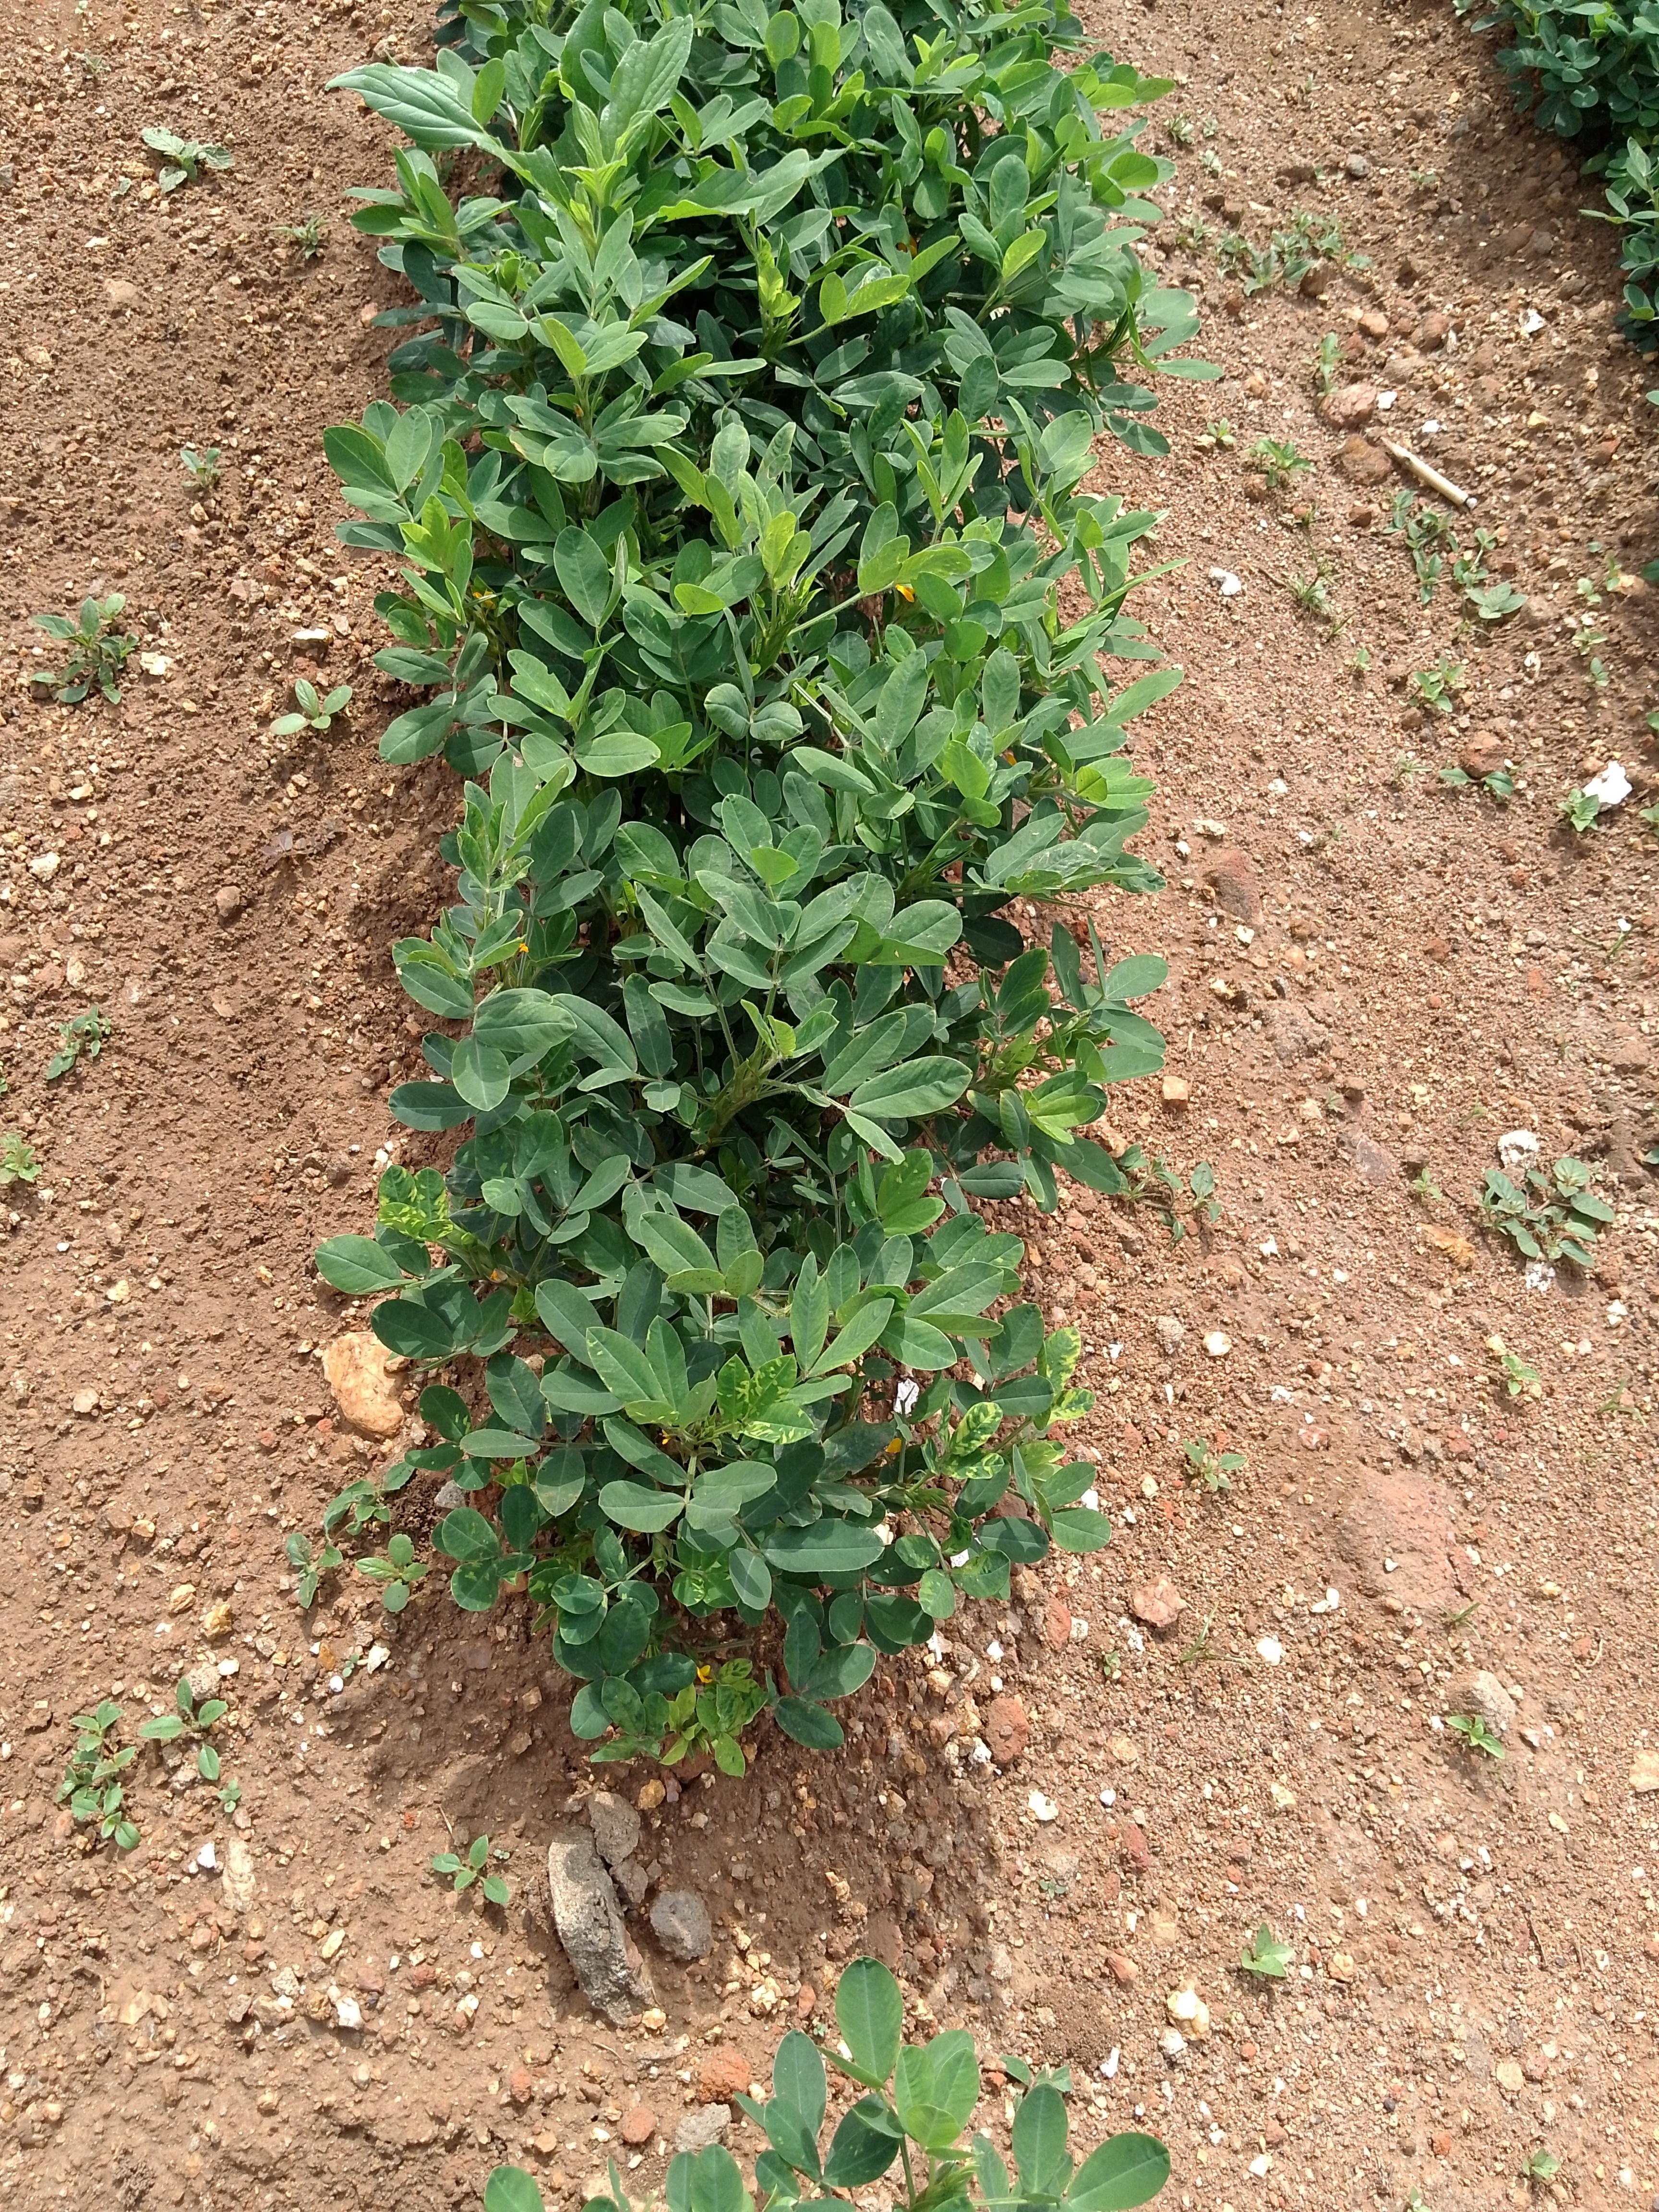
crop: groundnut
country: Malawi
